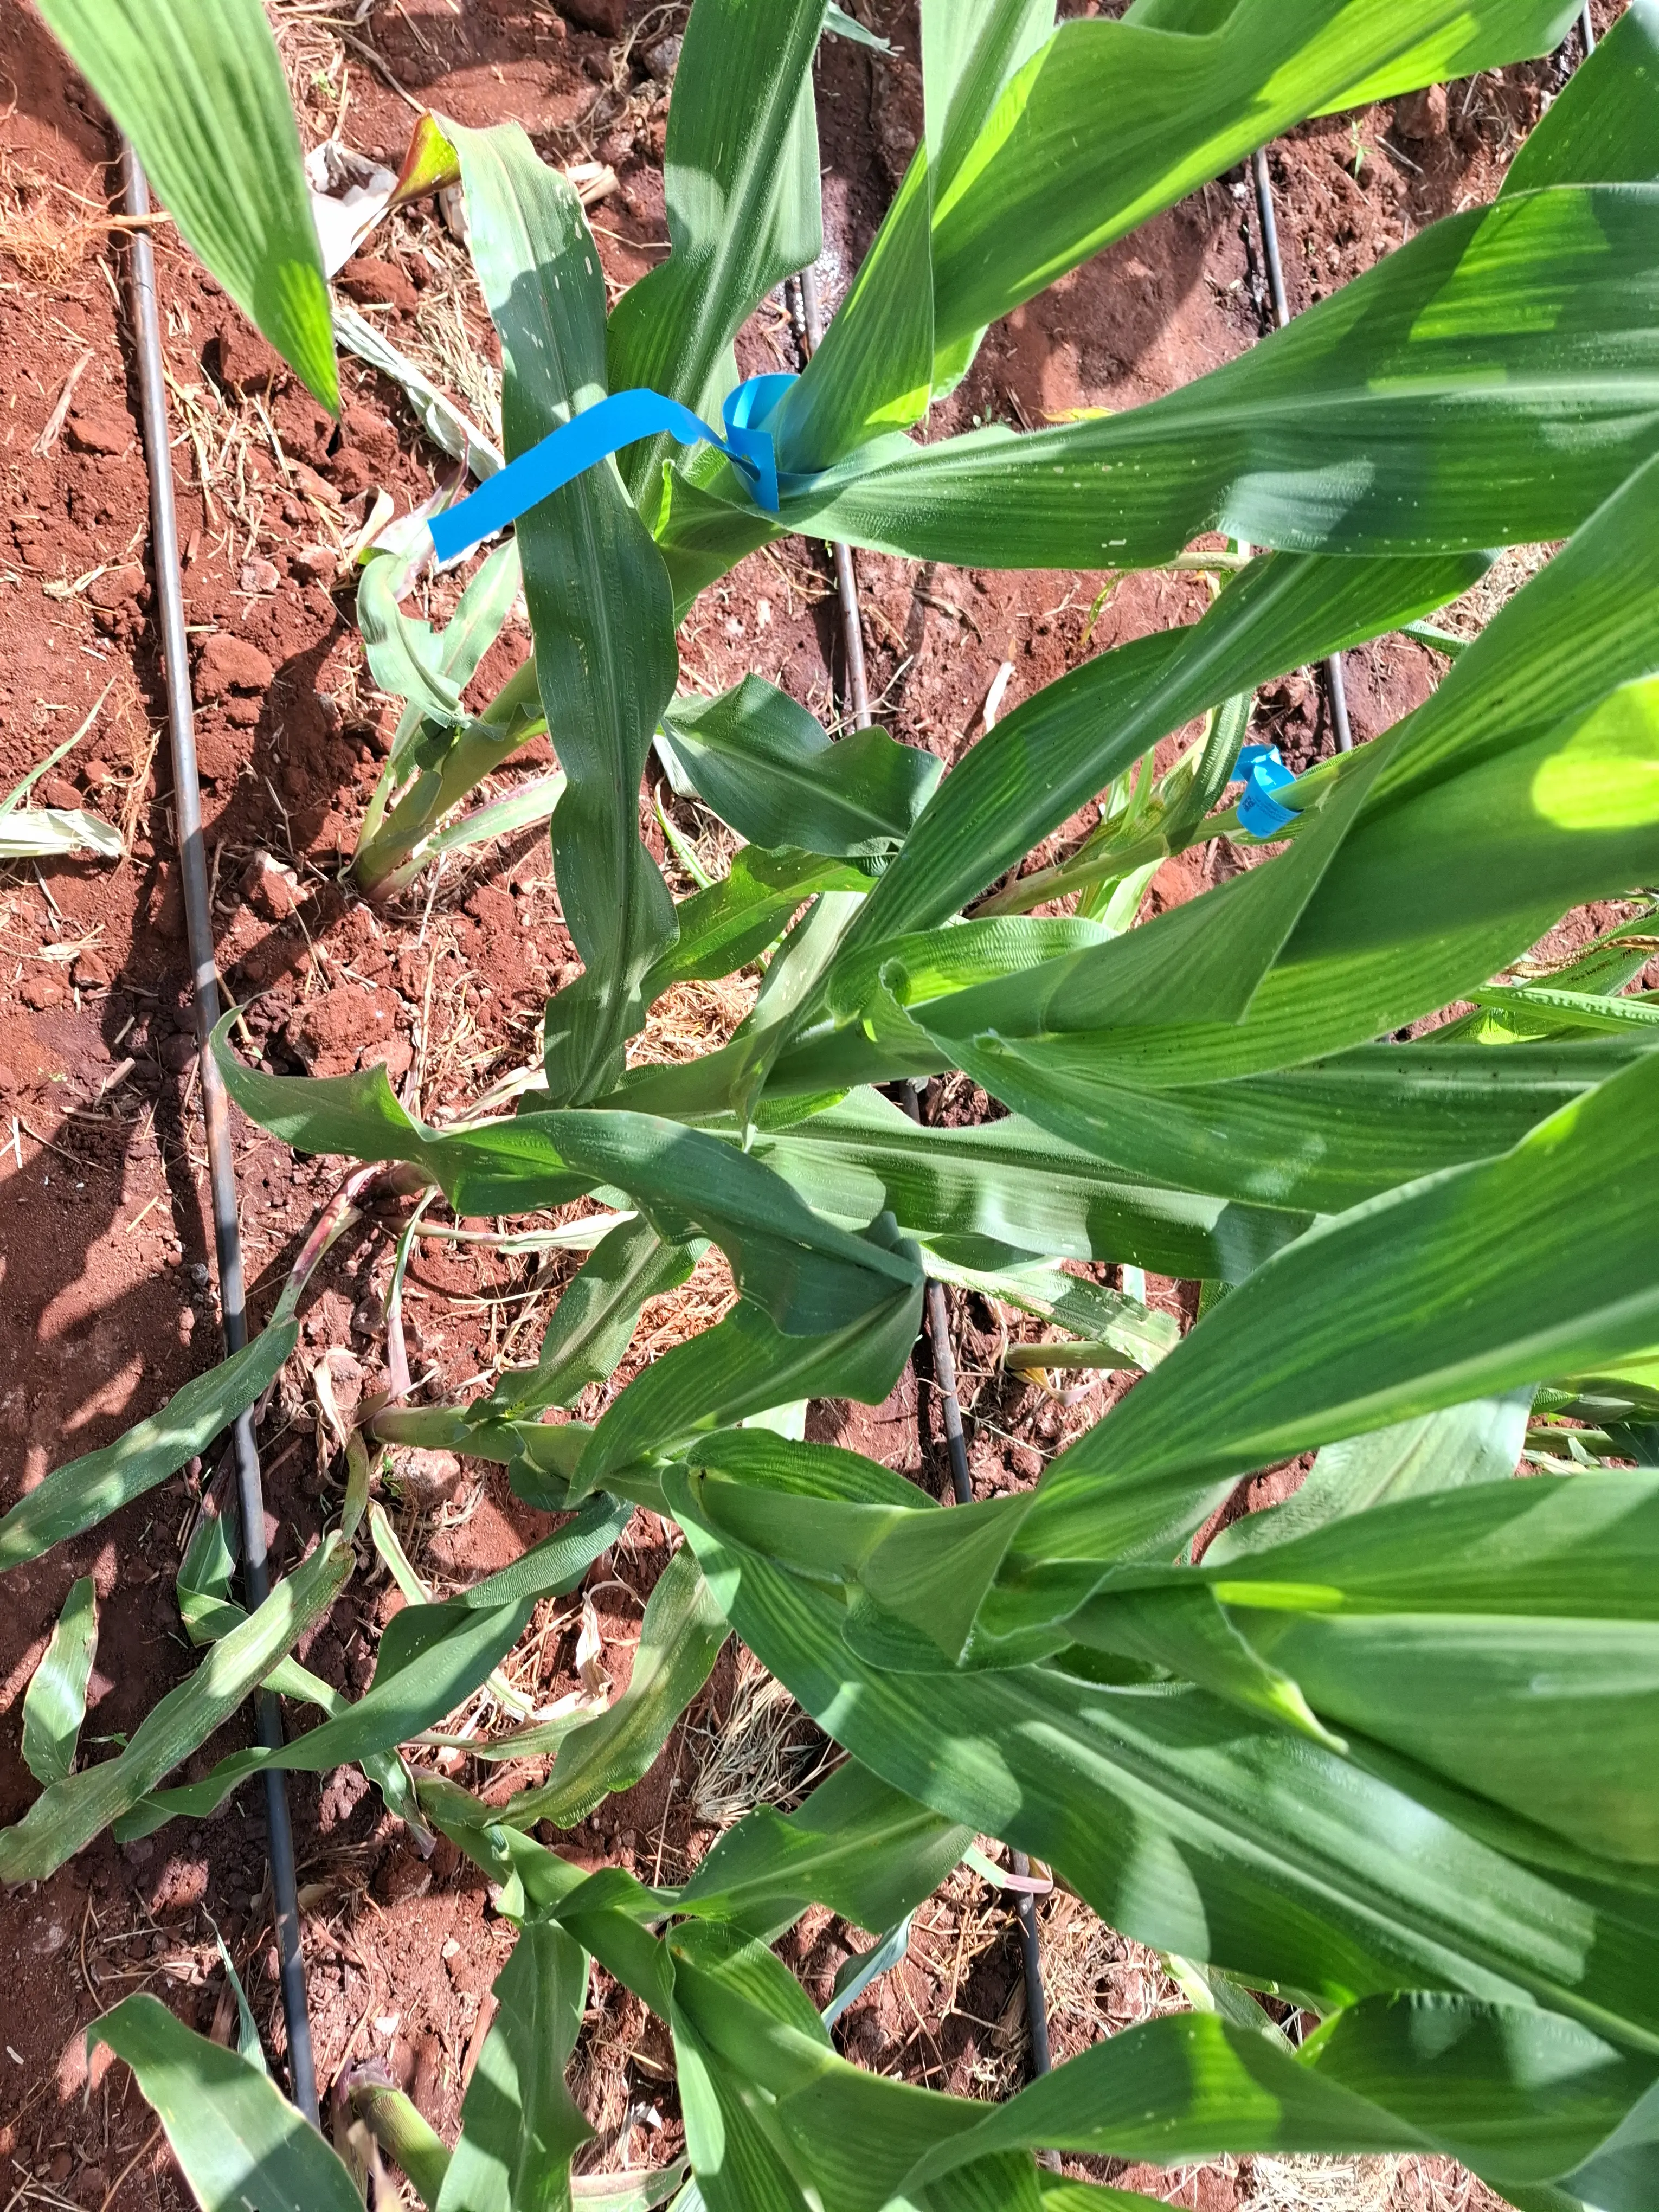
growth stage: vegetative
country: Kenya
